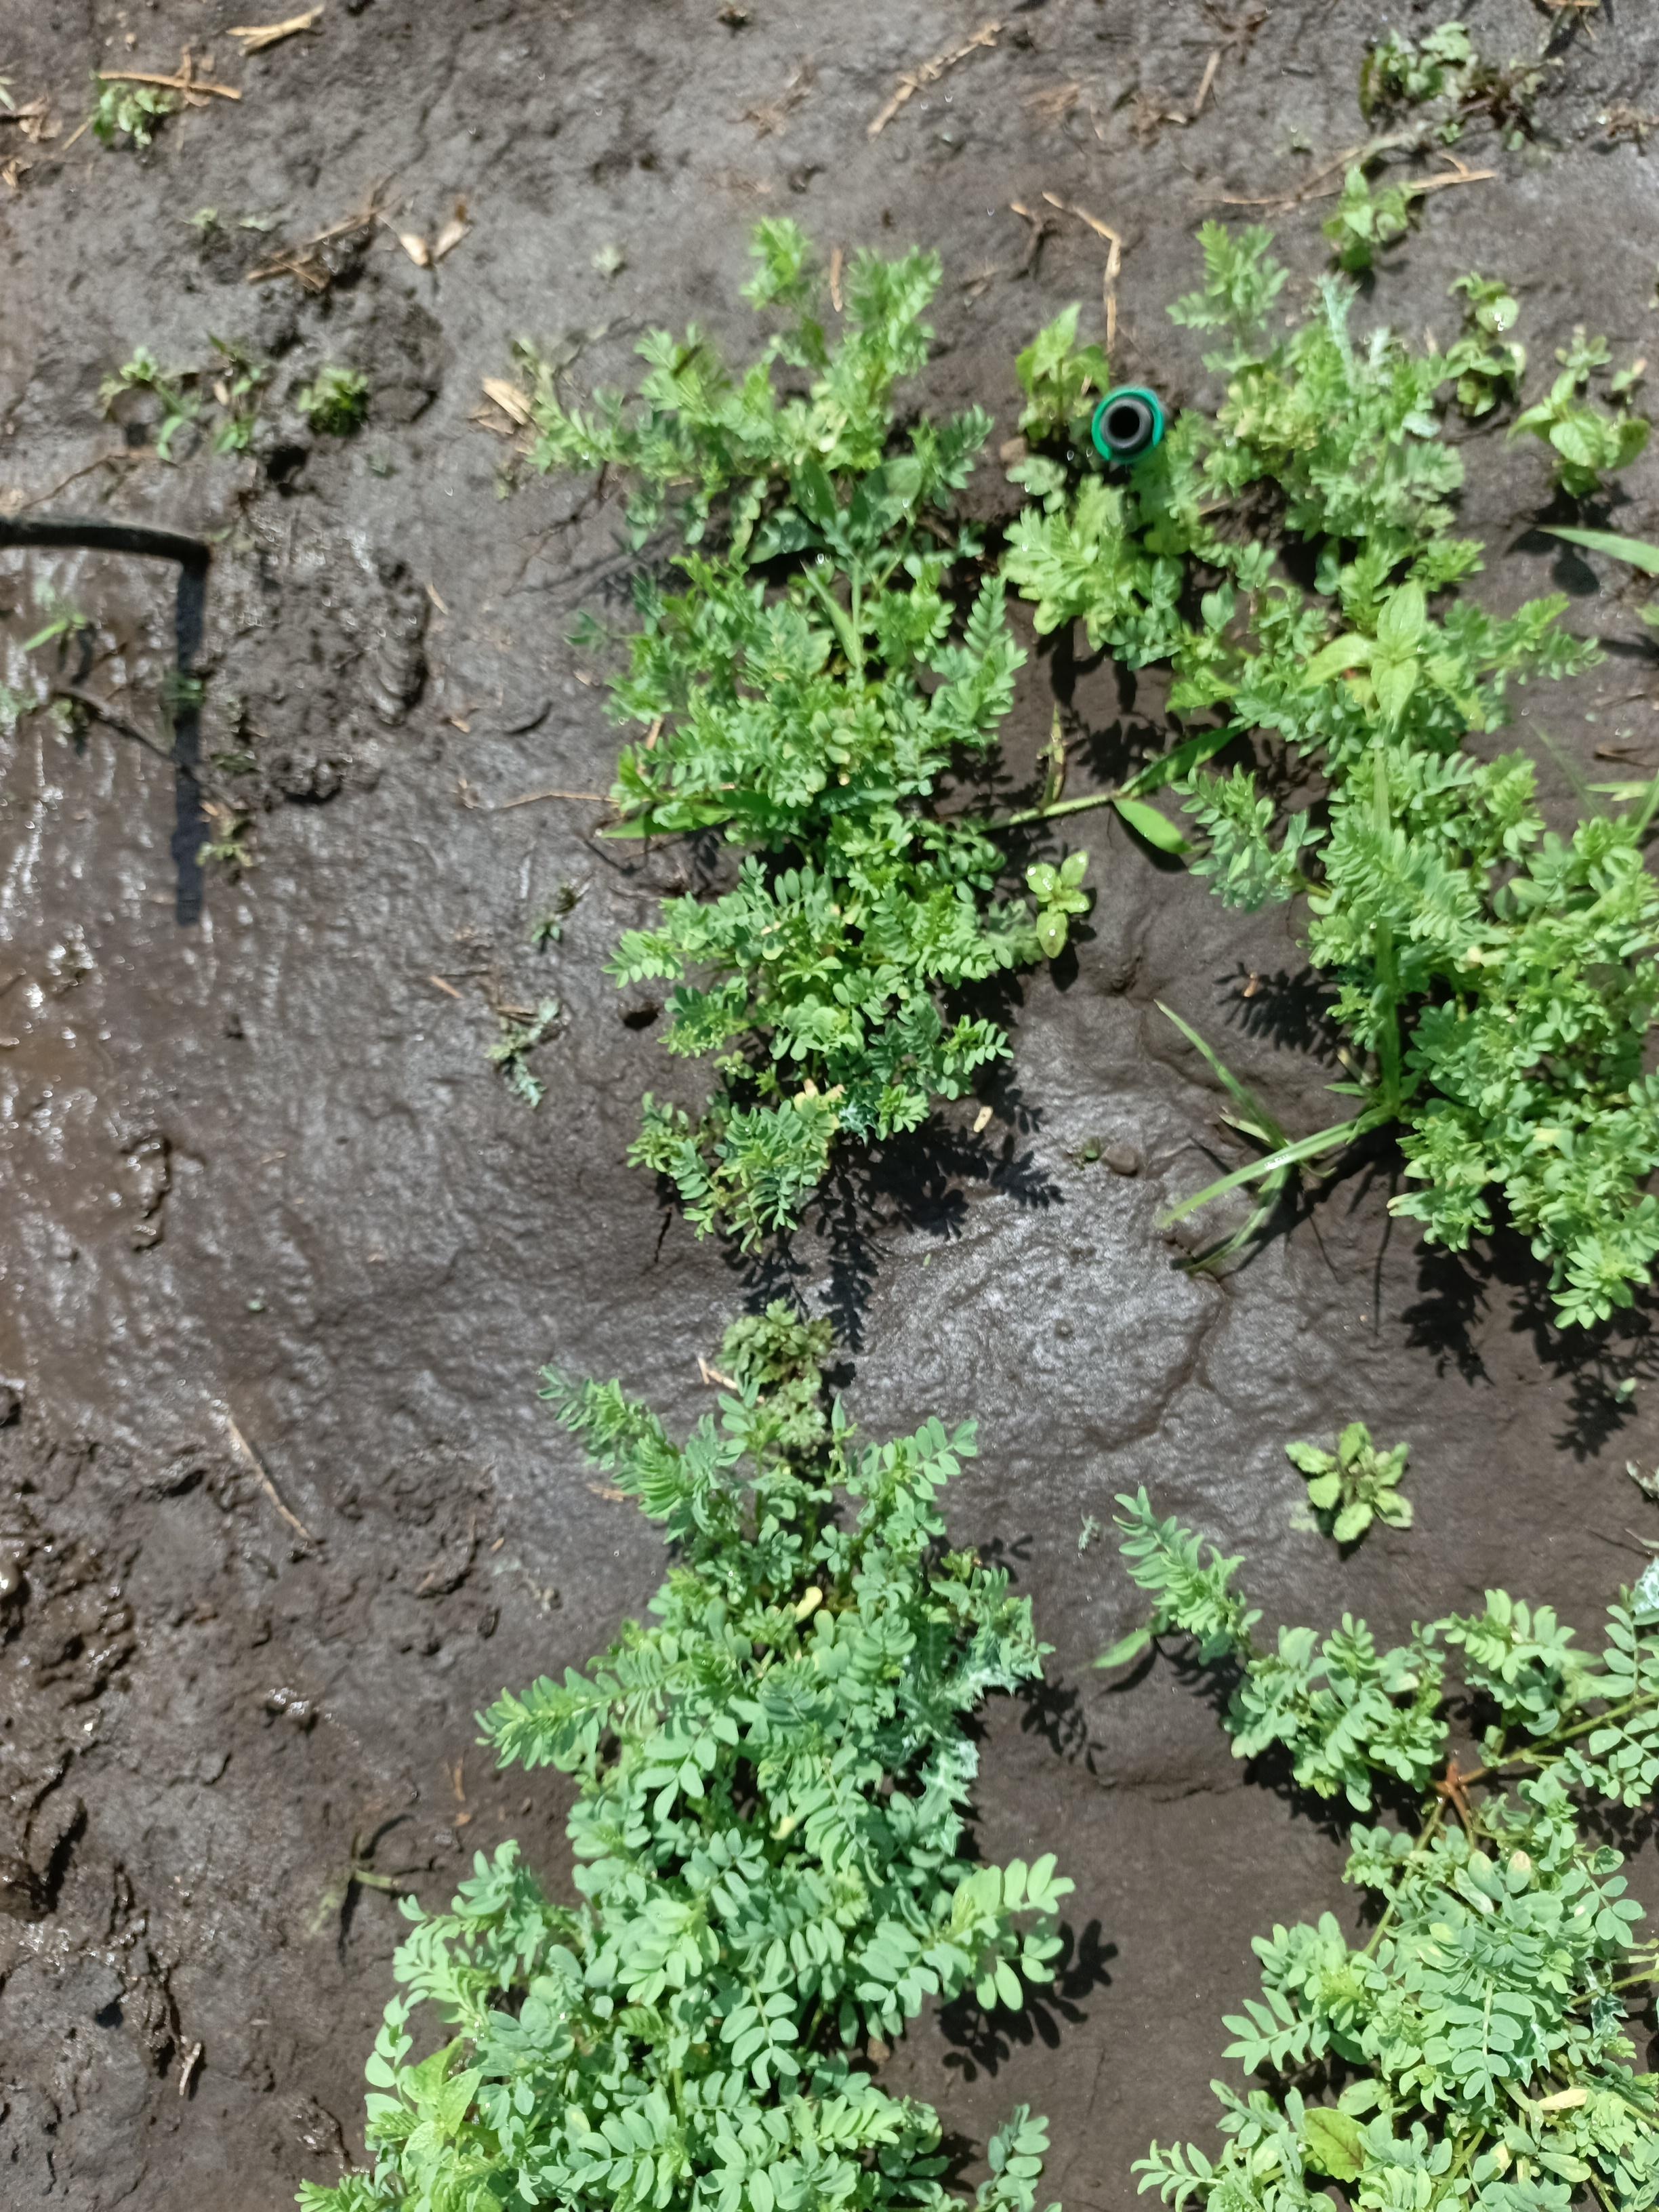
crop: lentil
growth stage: vegetative
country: Tanzania
